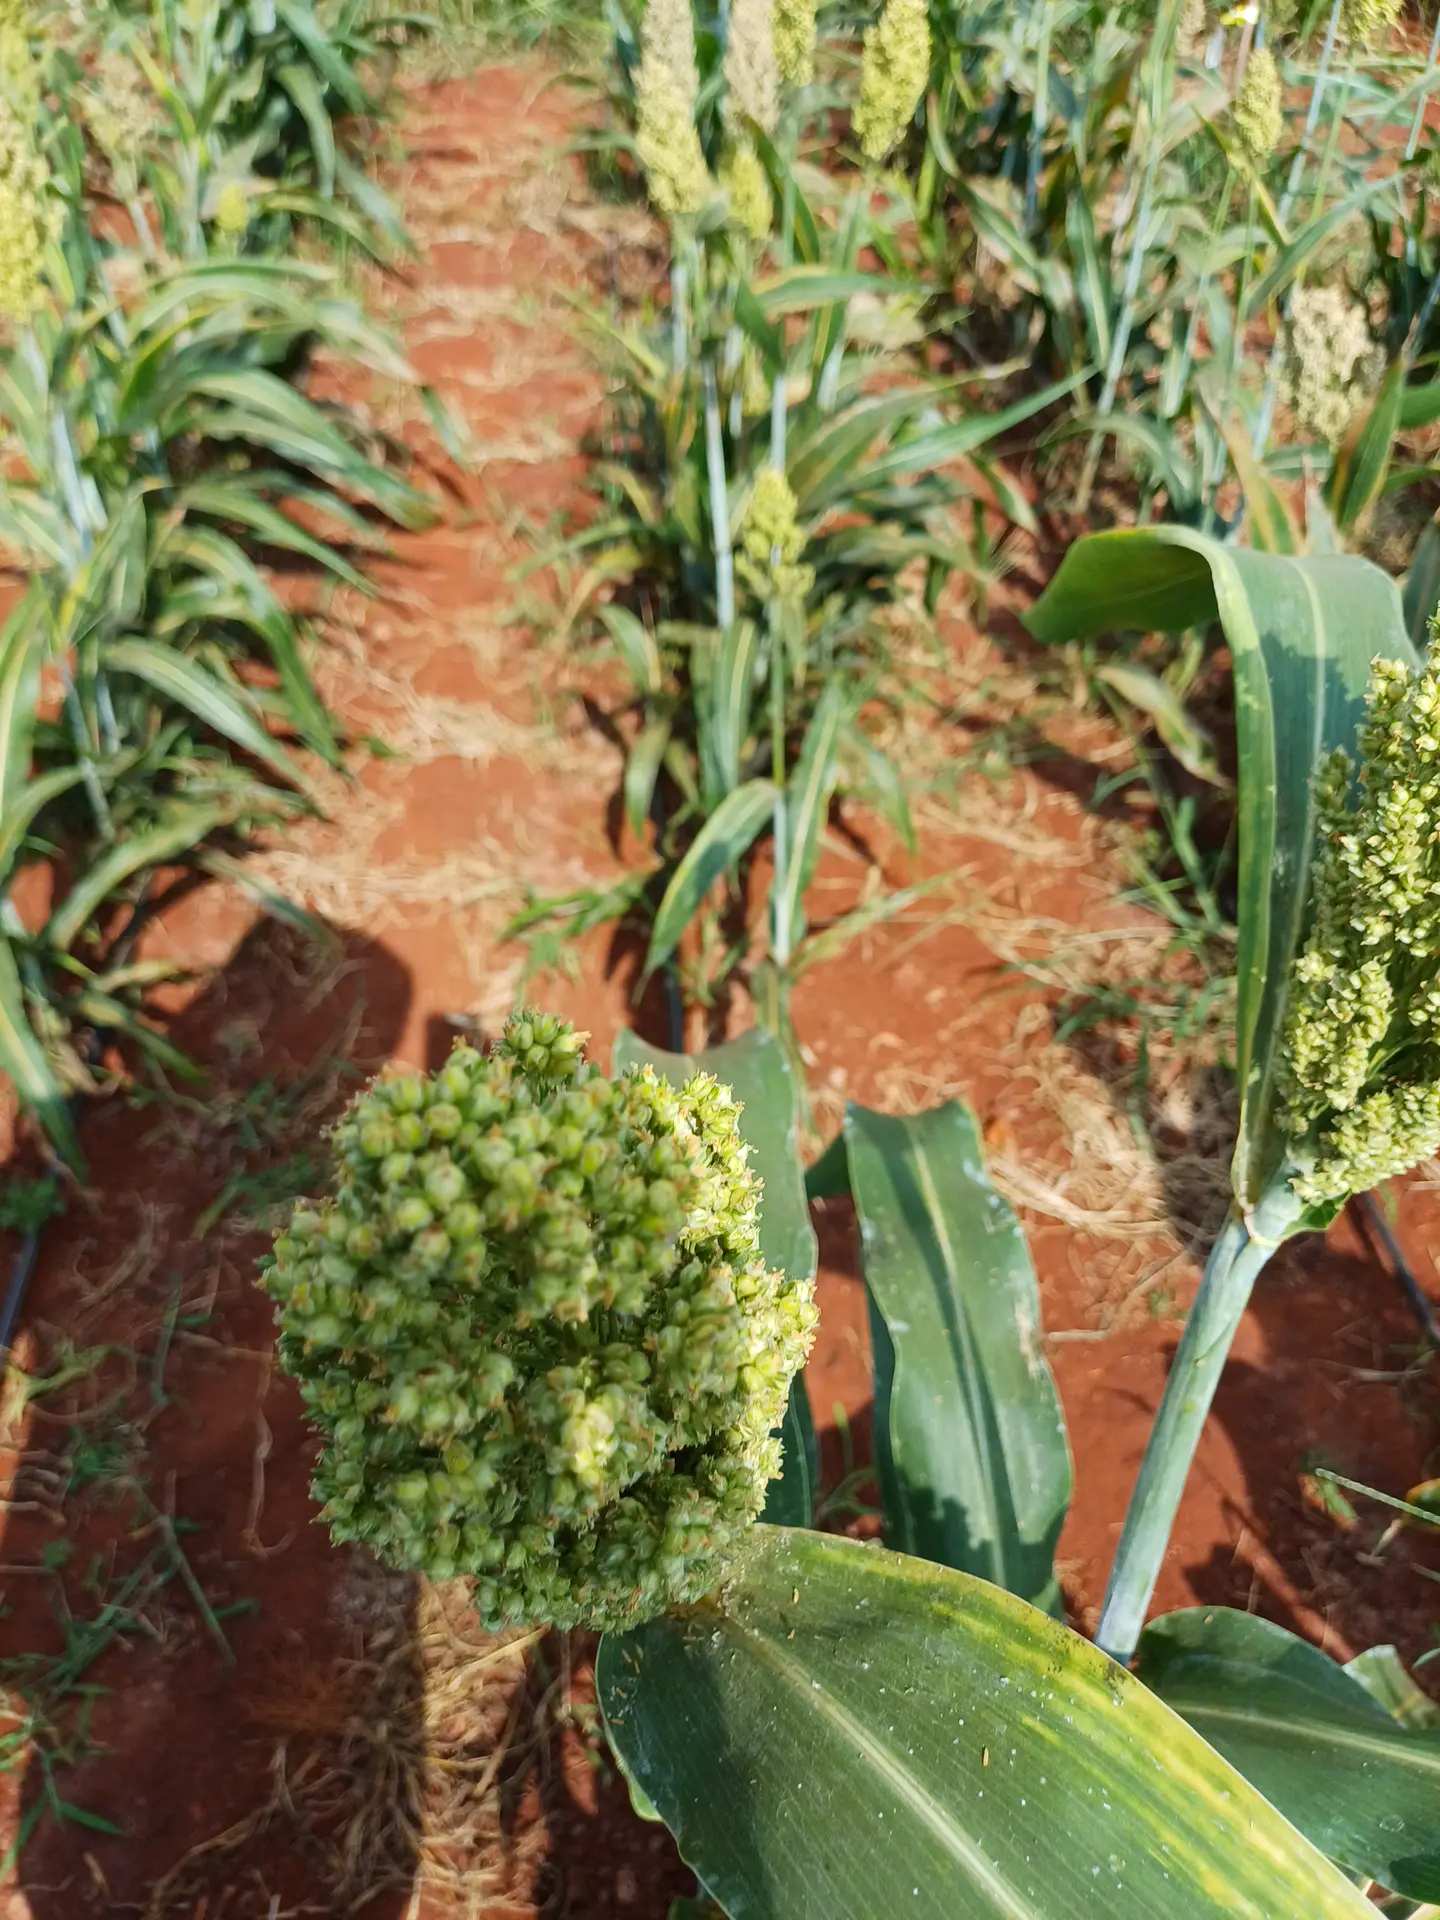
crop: sorghum
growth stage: filling grain
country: Kenya
